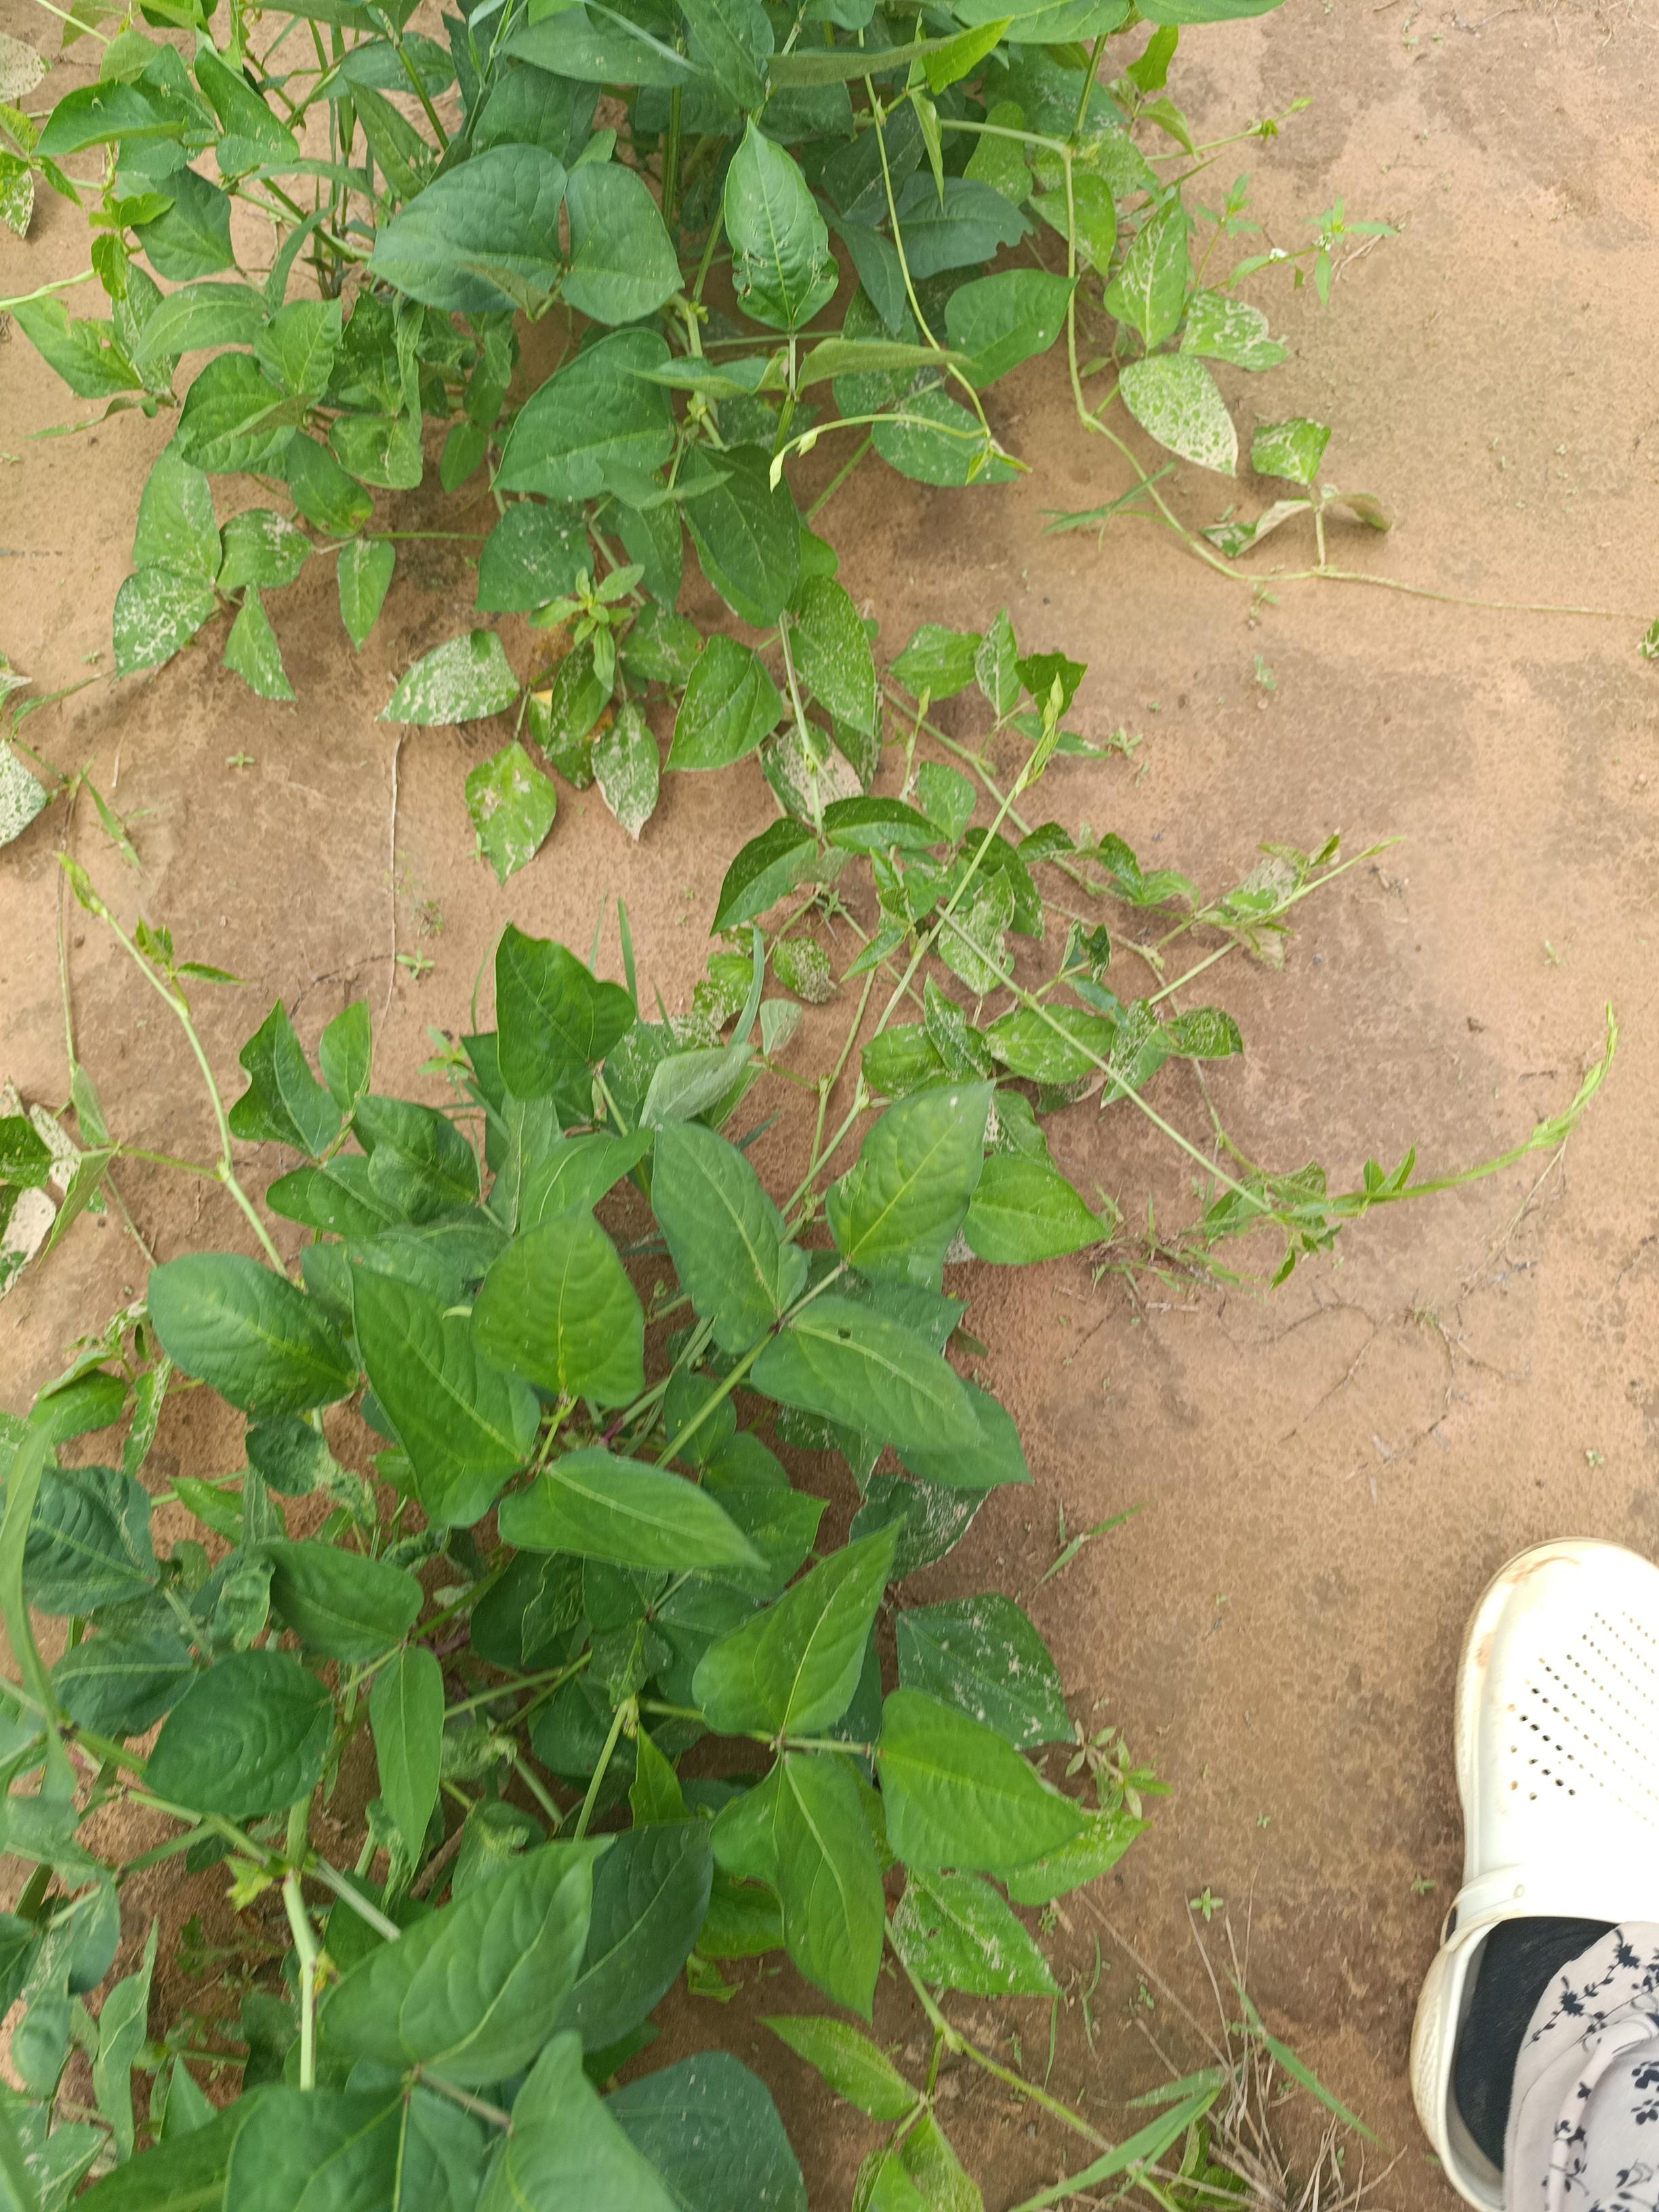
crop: cowpea
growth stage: flowering
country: Nigeria
